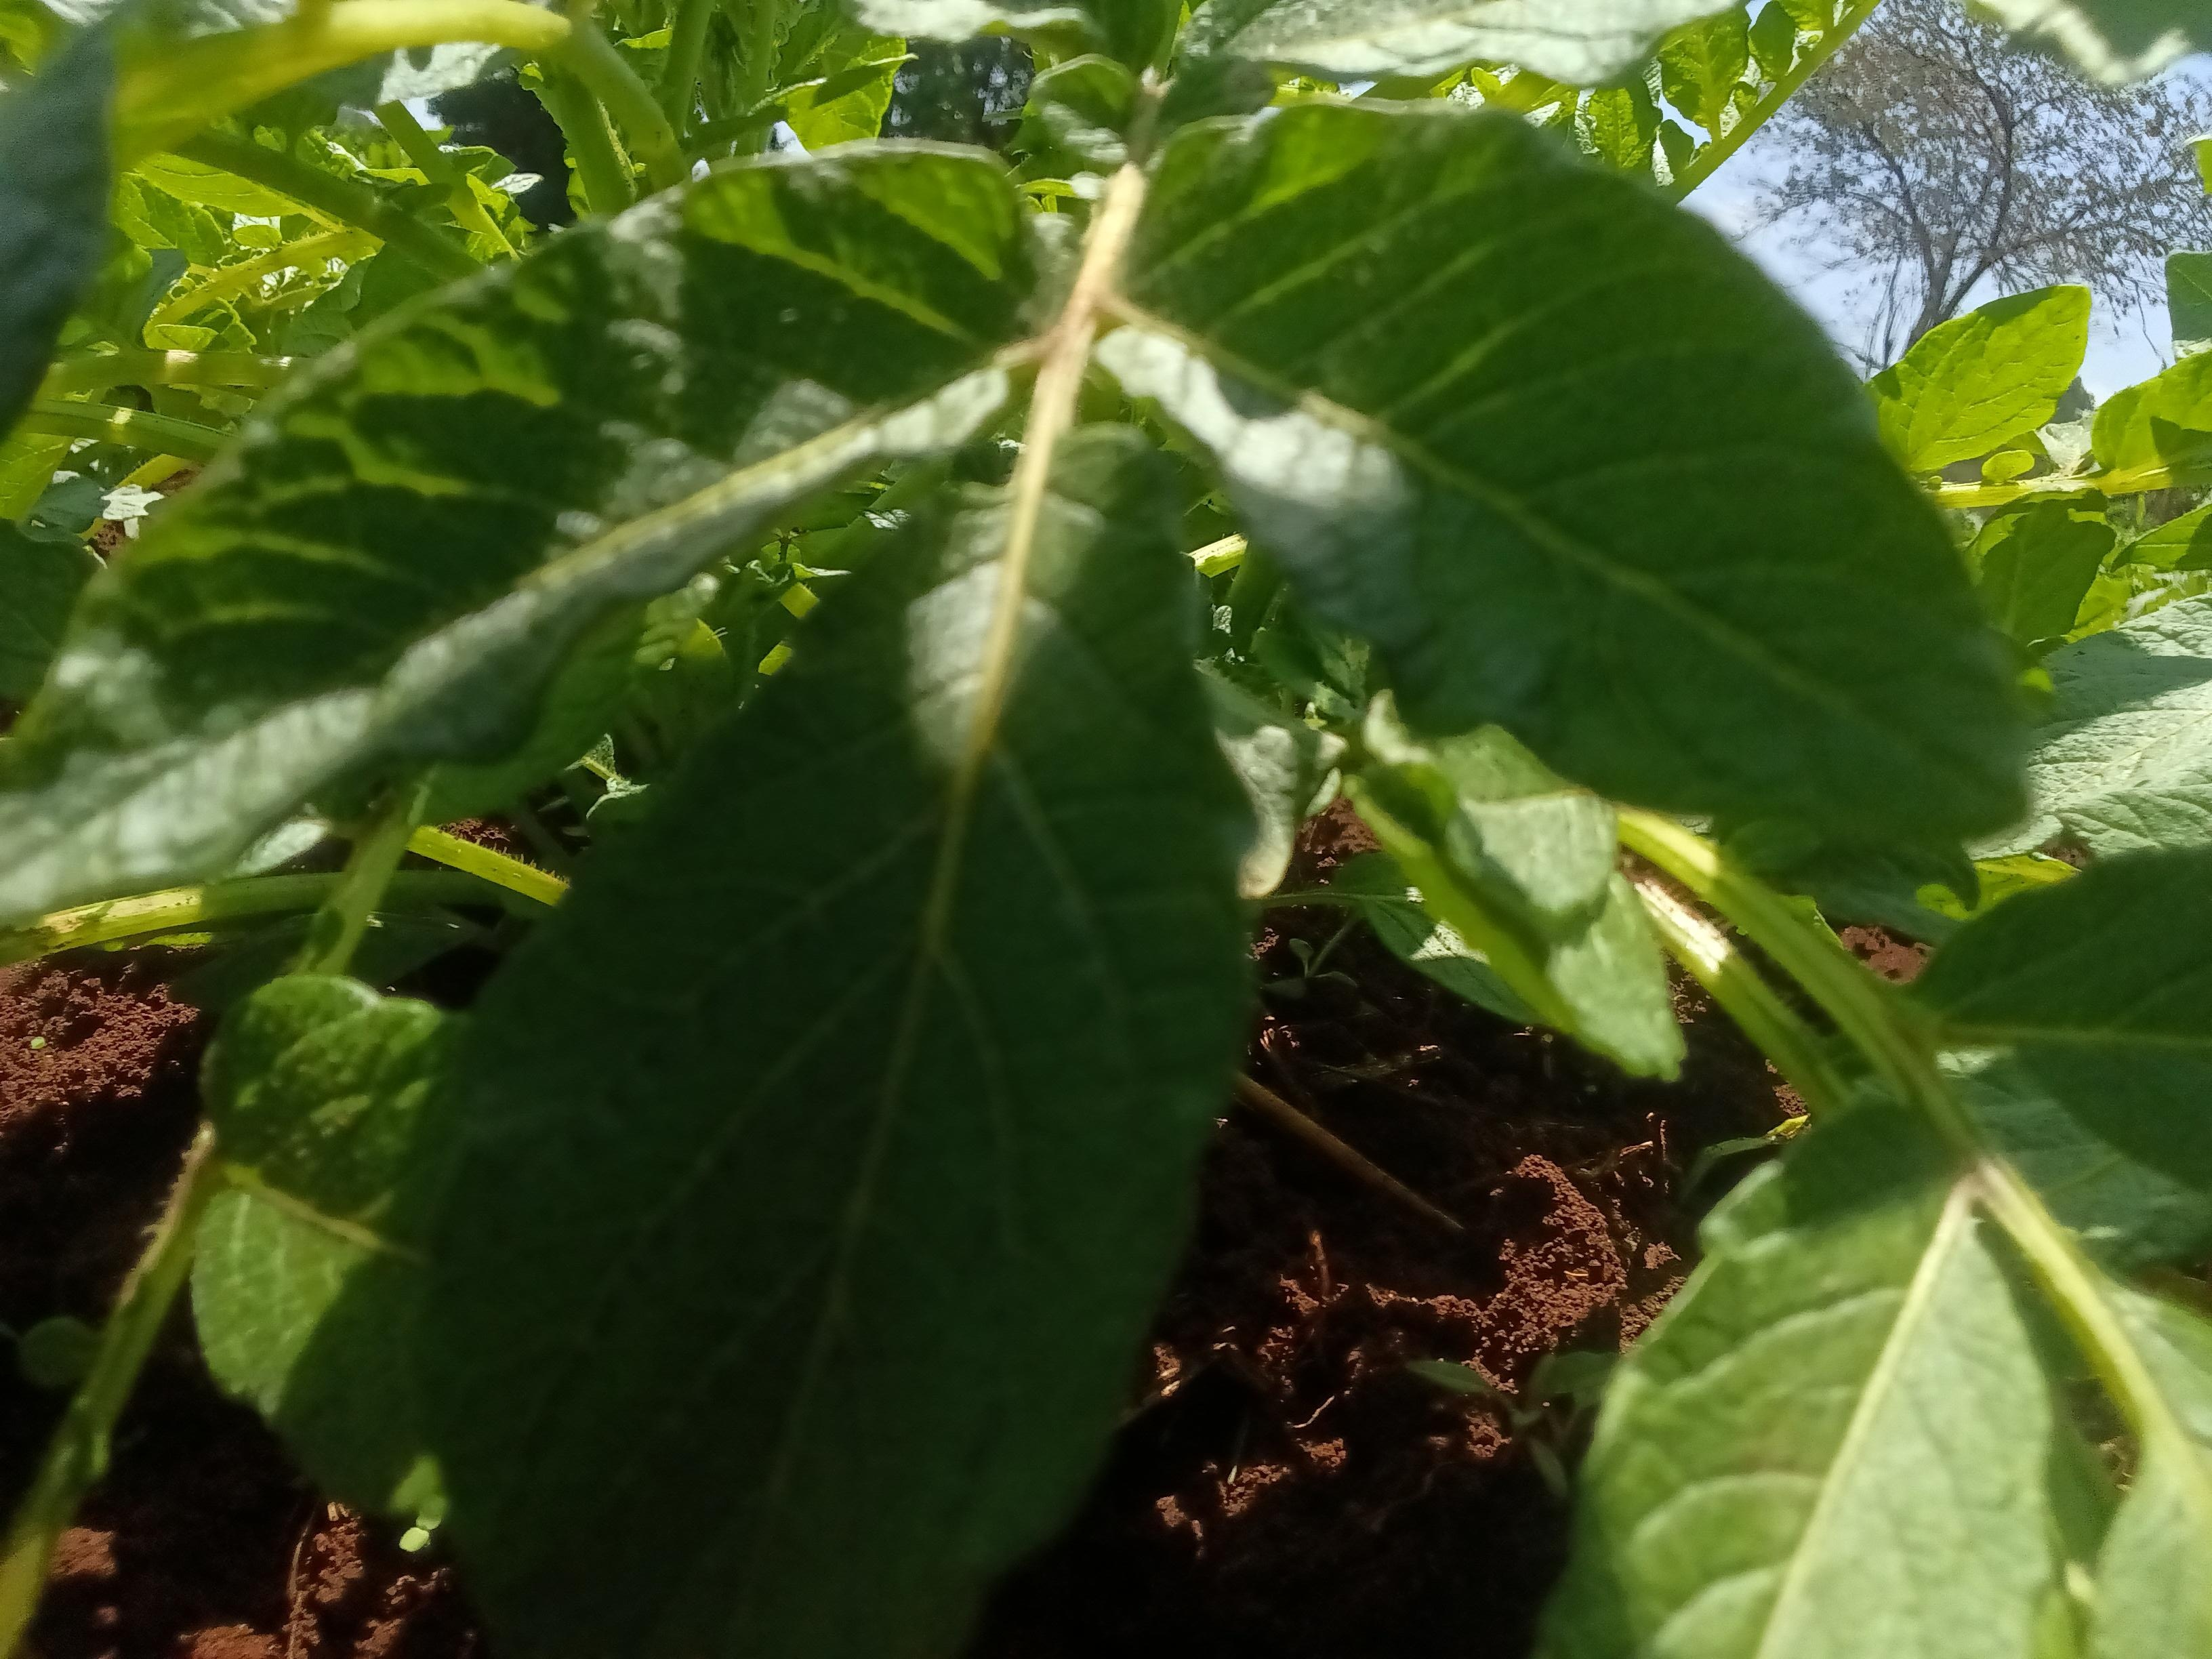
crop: potato
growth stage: vegetative
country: Kenya
